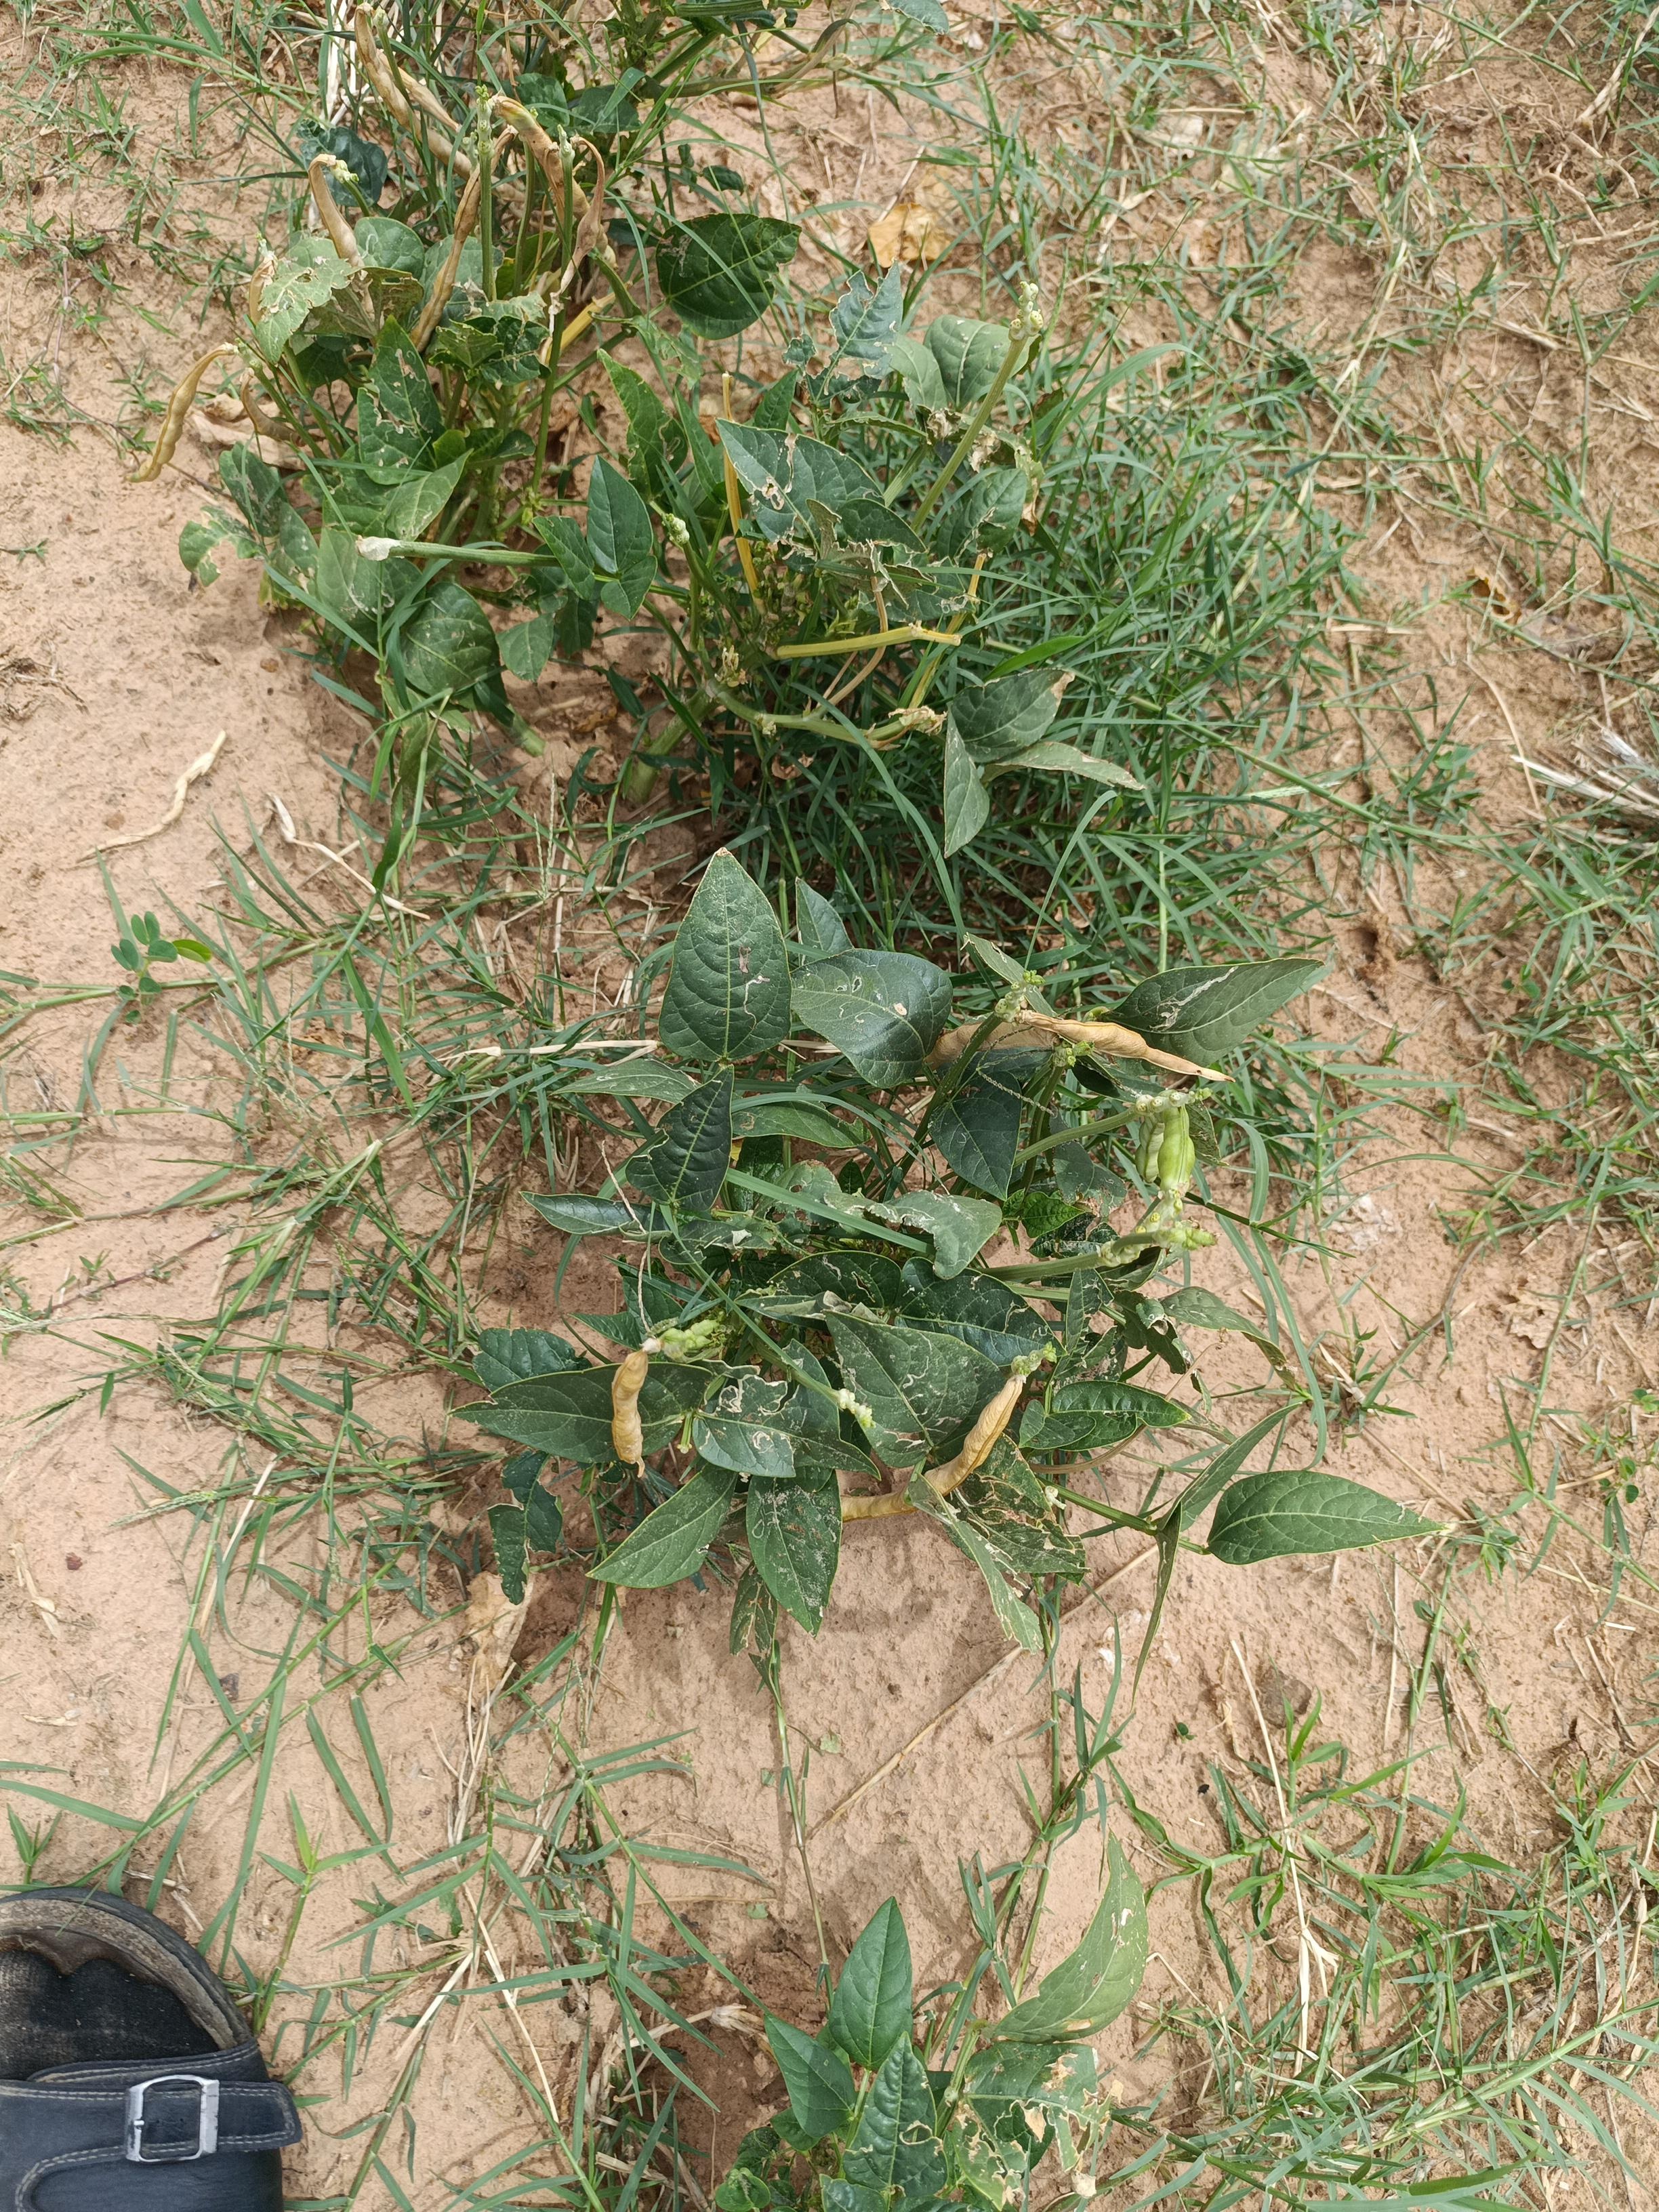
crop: cowpea
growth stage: harvest maturity
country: Nigeria
